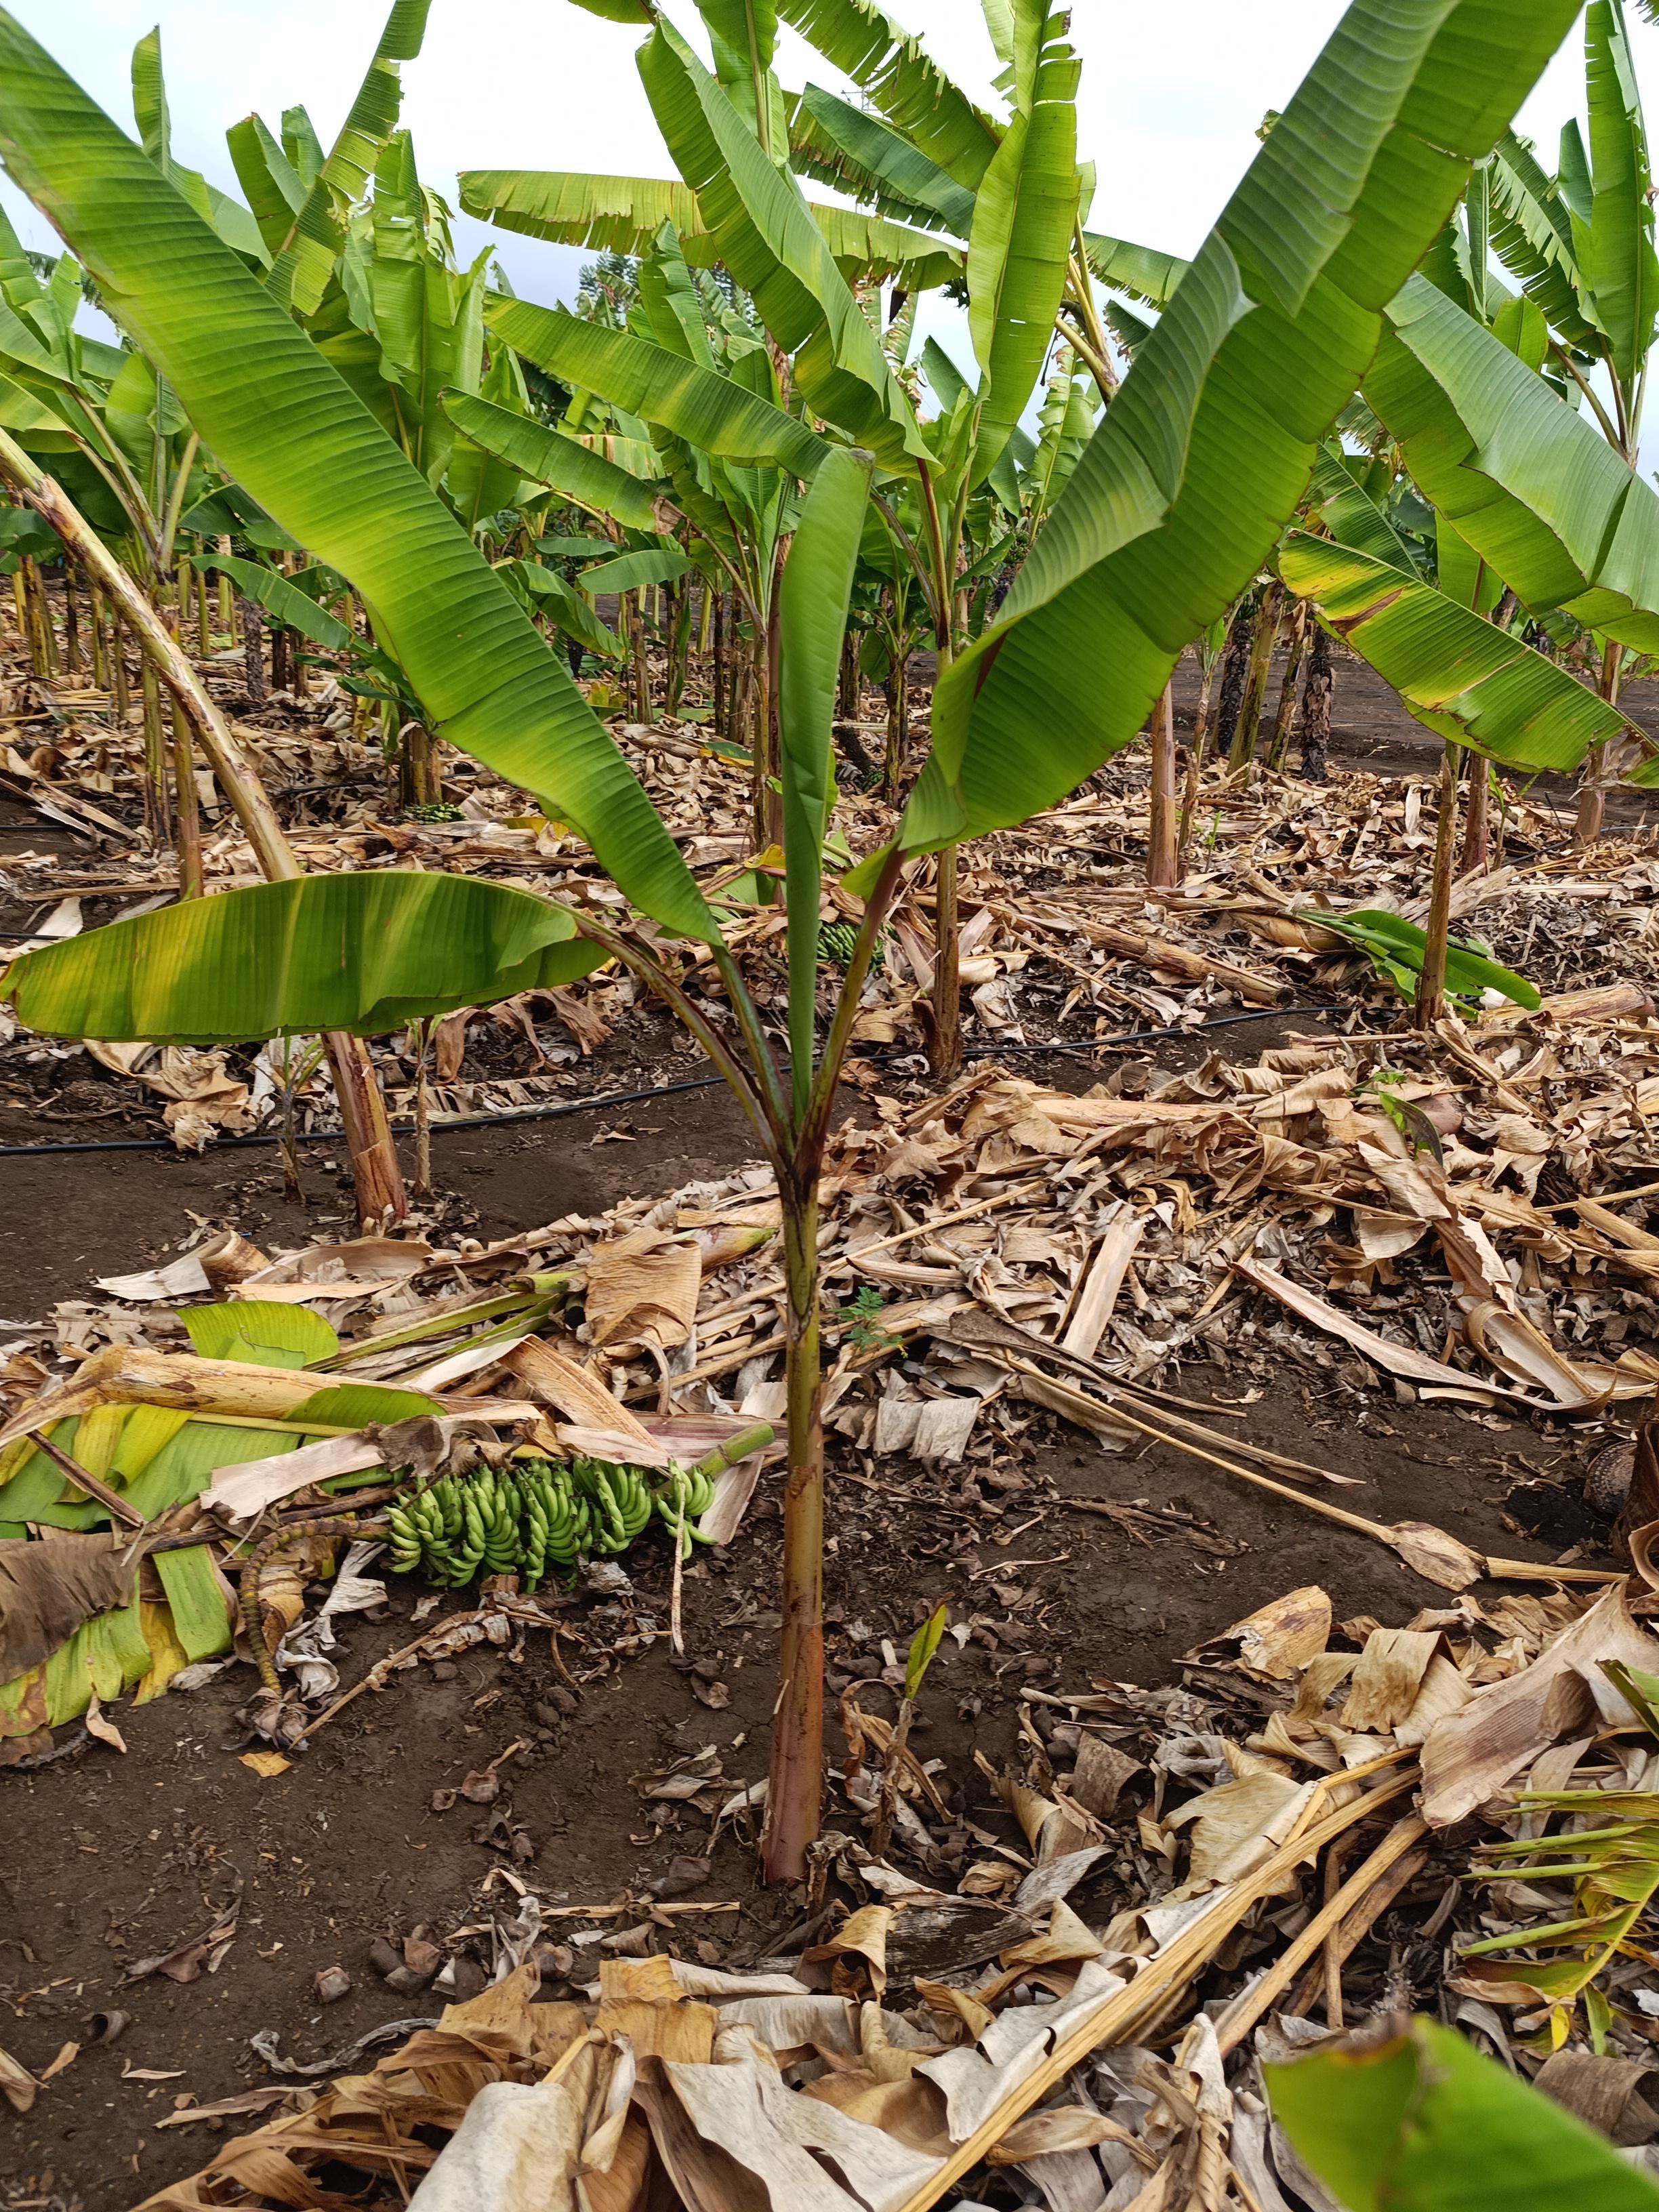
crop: banana
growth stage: vegetative
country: Tanzania
